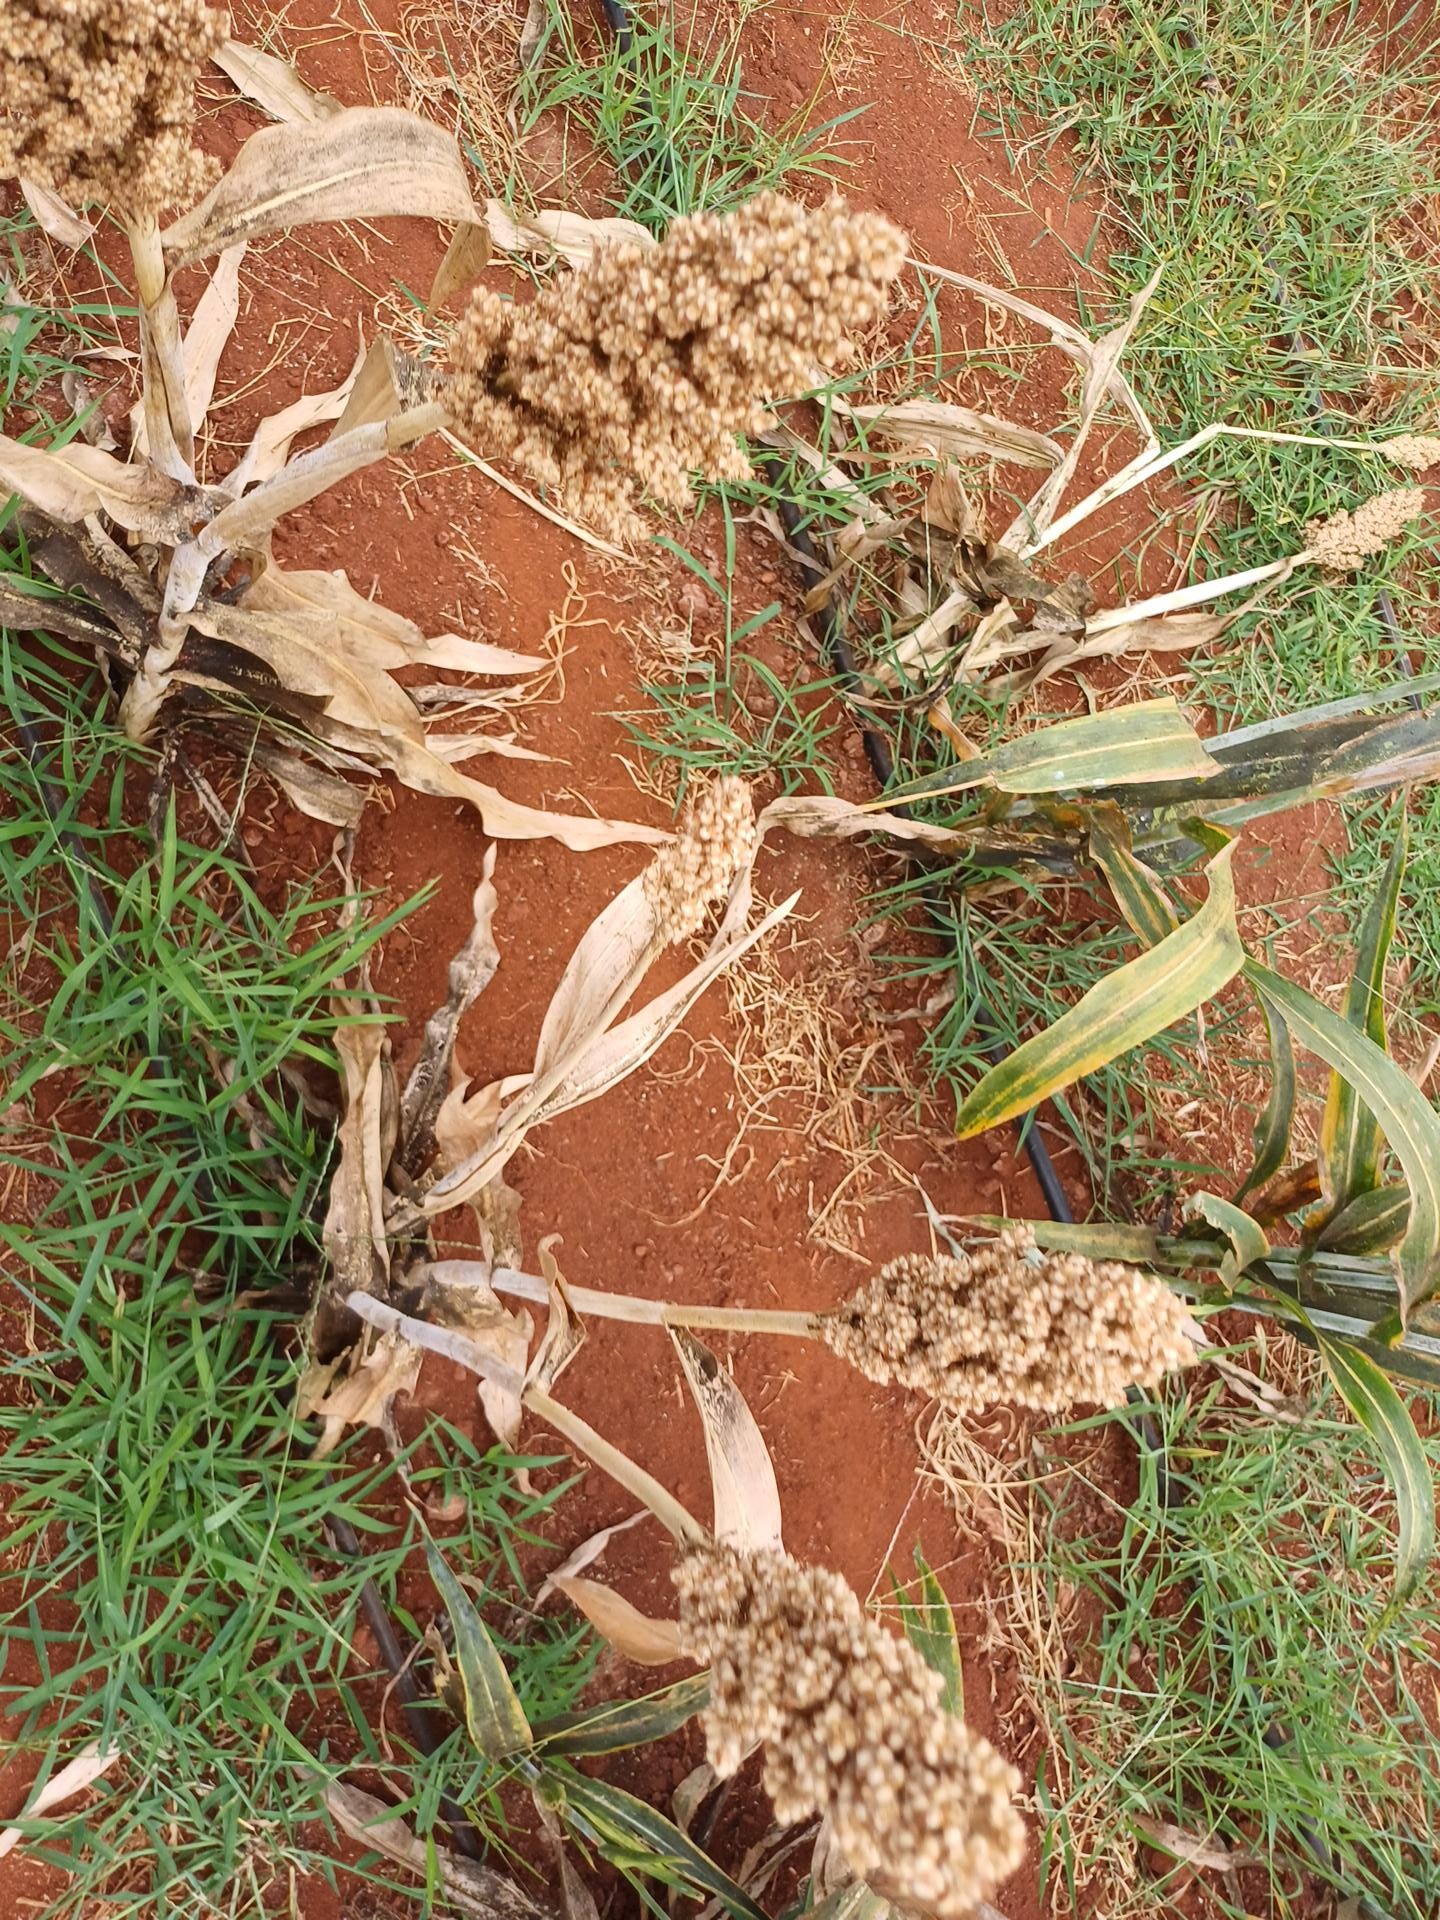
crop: sorghum
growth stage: maturity
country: Kenya
